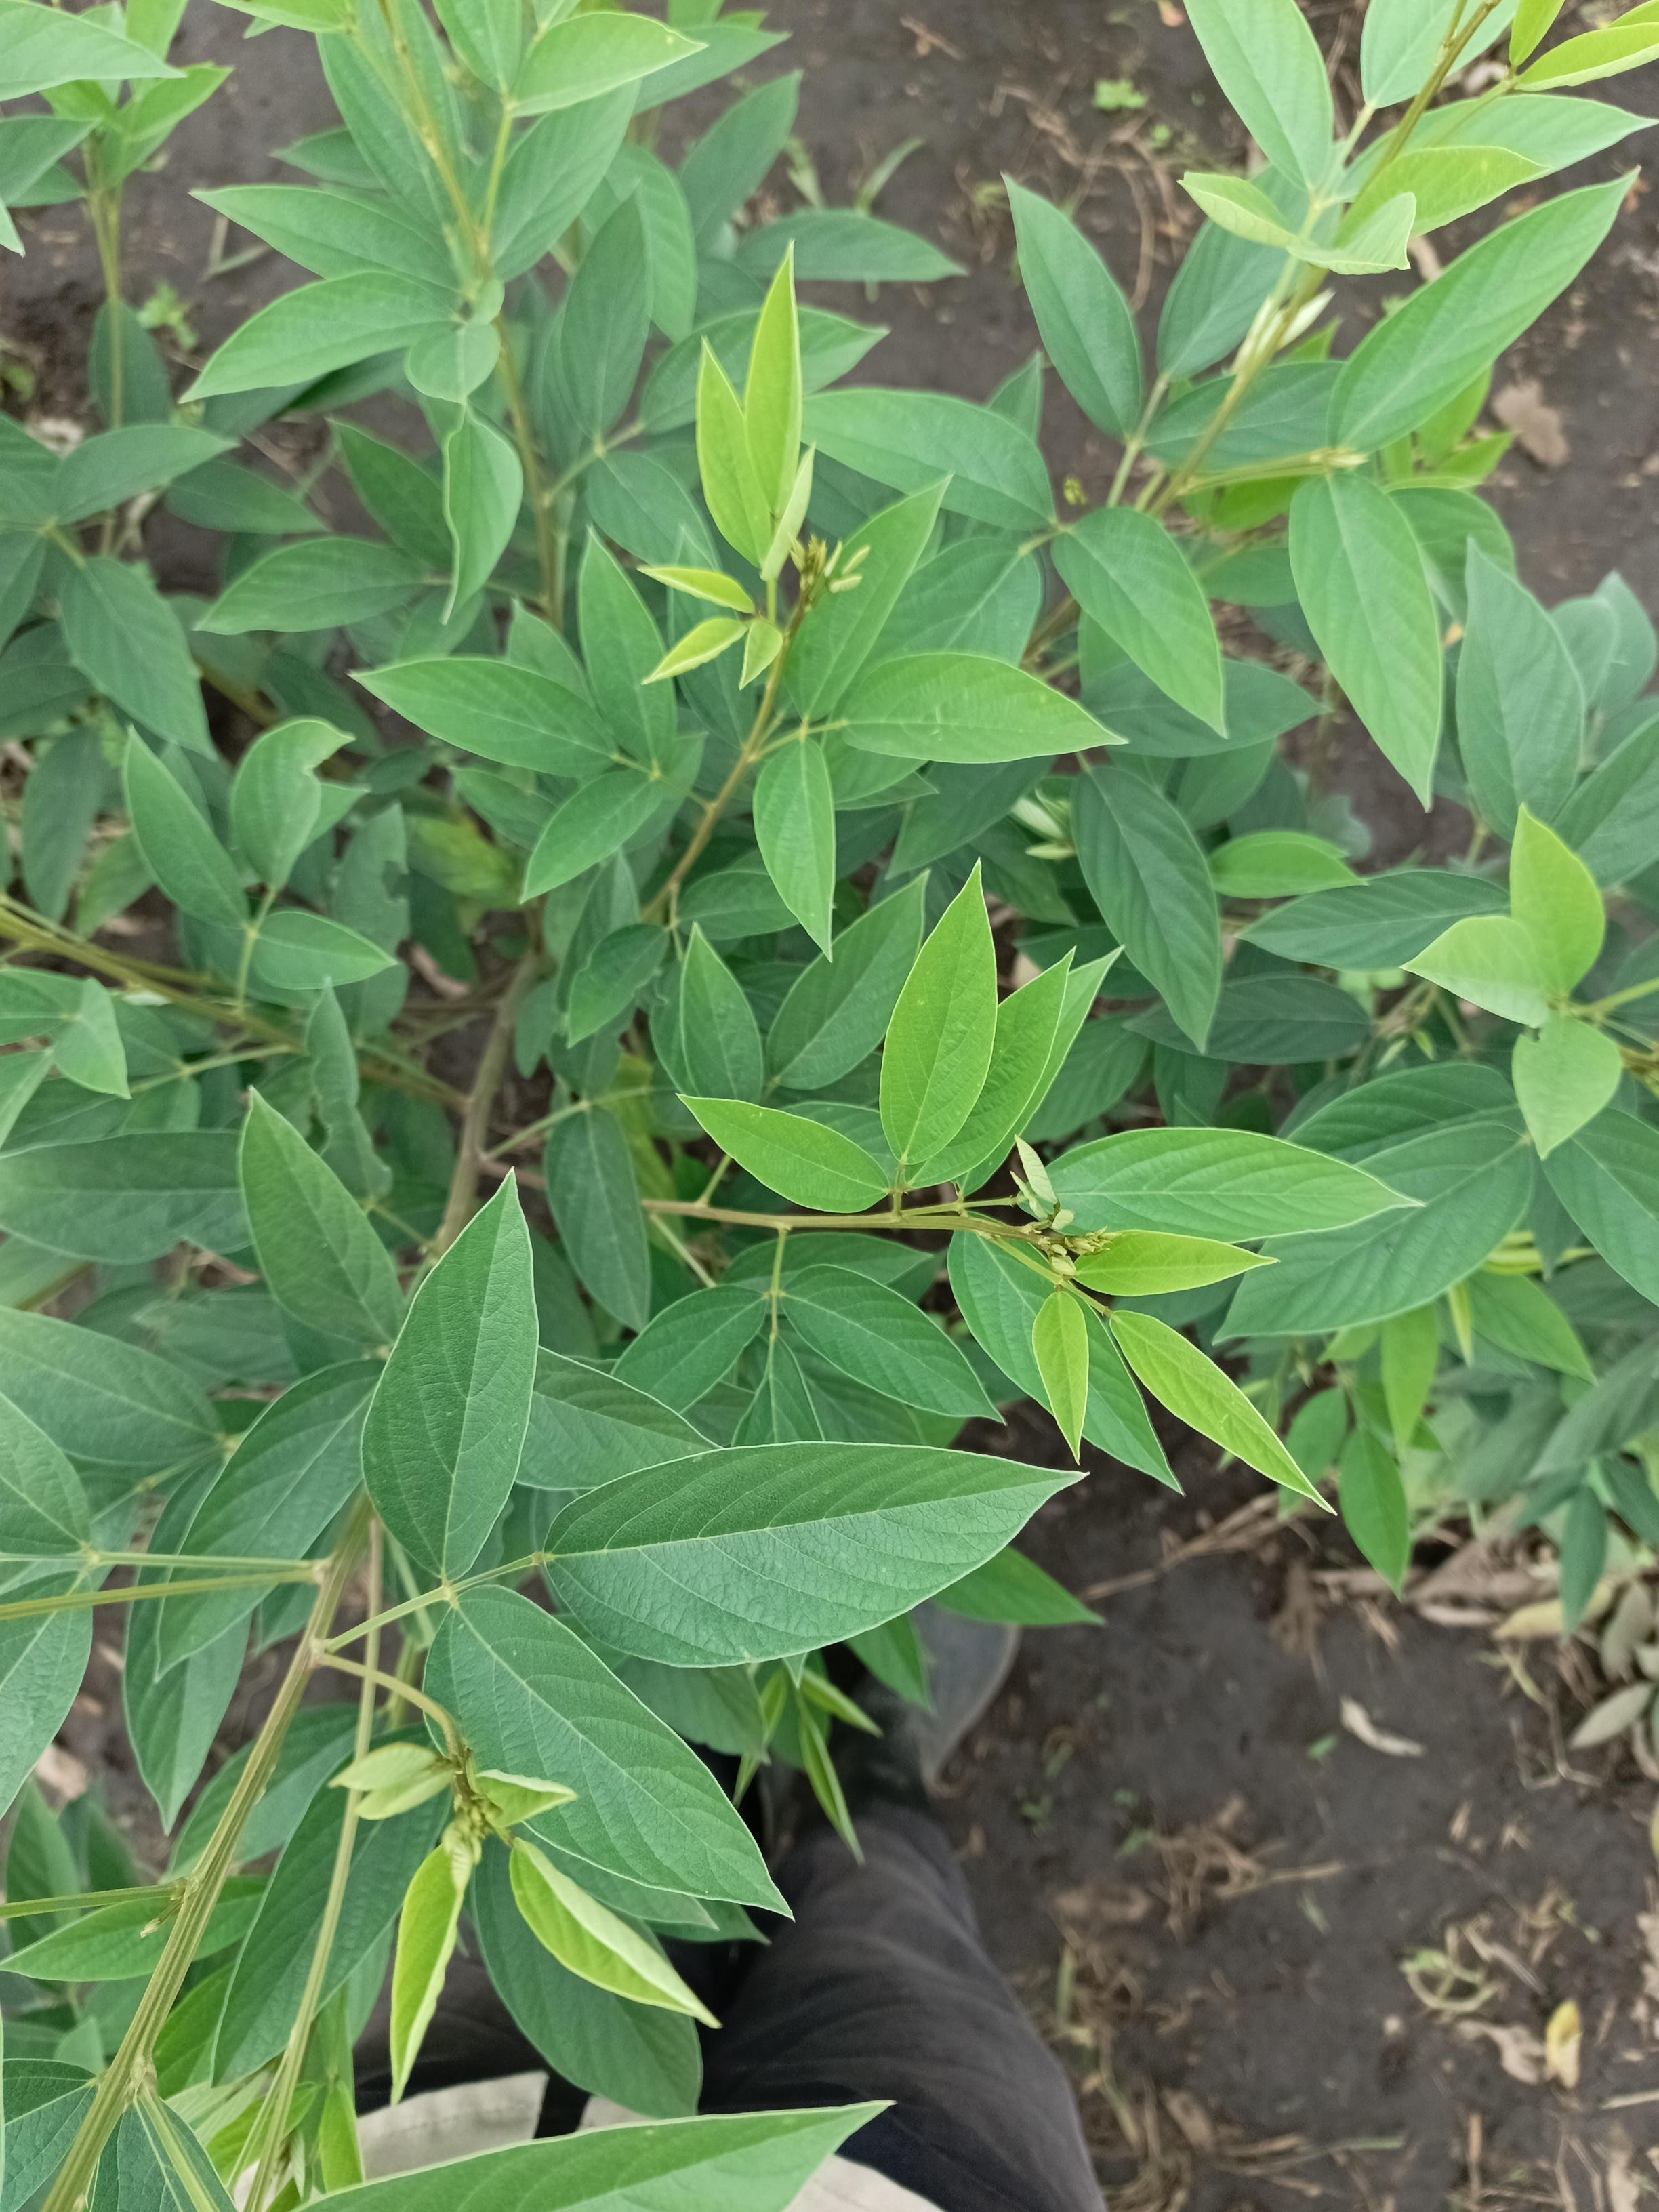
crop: pigeonpea
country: Tanzania
